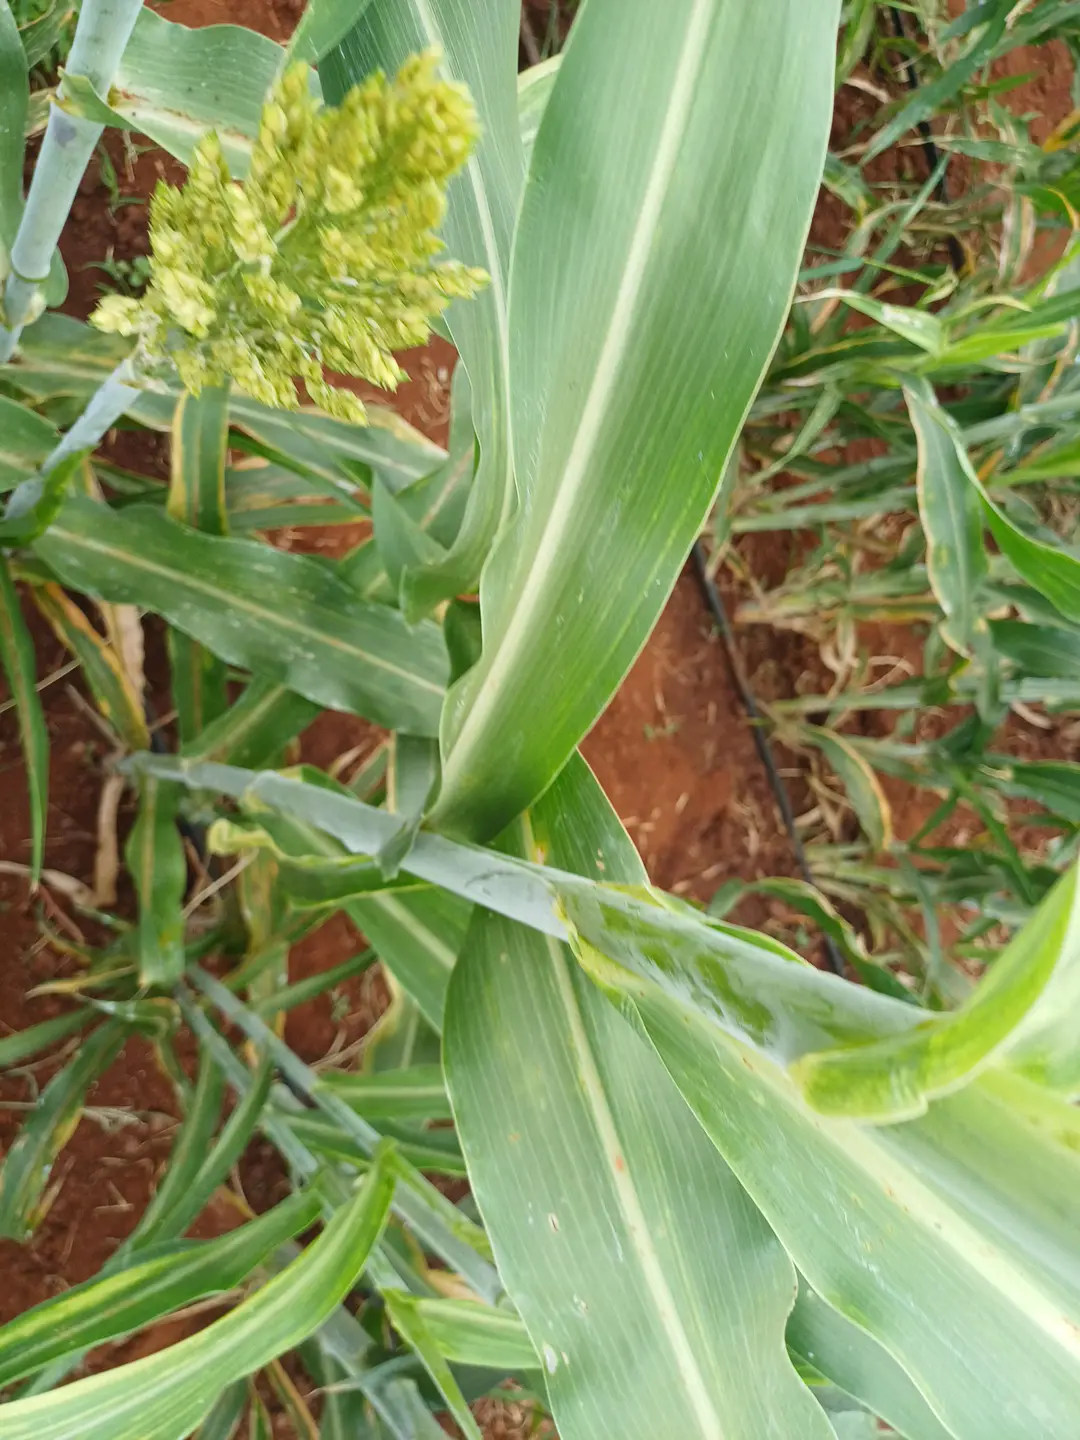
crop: sorghum
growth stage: heading tuber
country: Kenya
